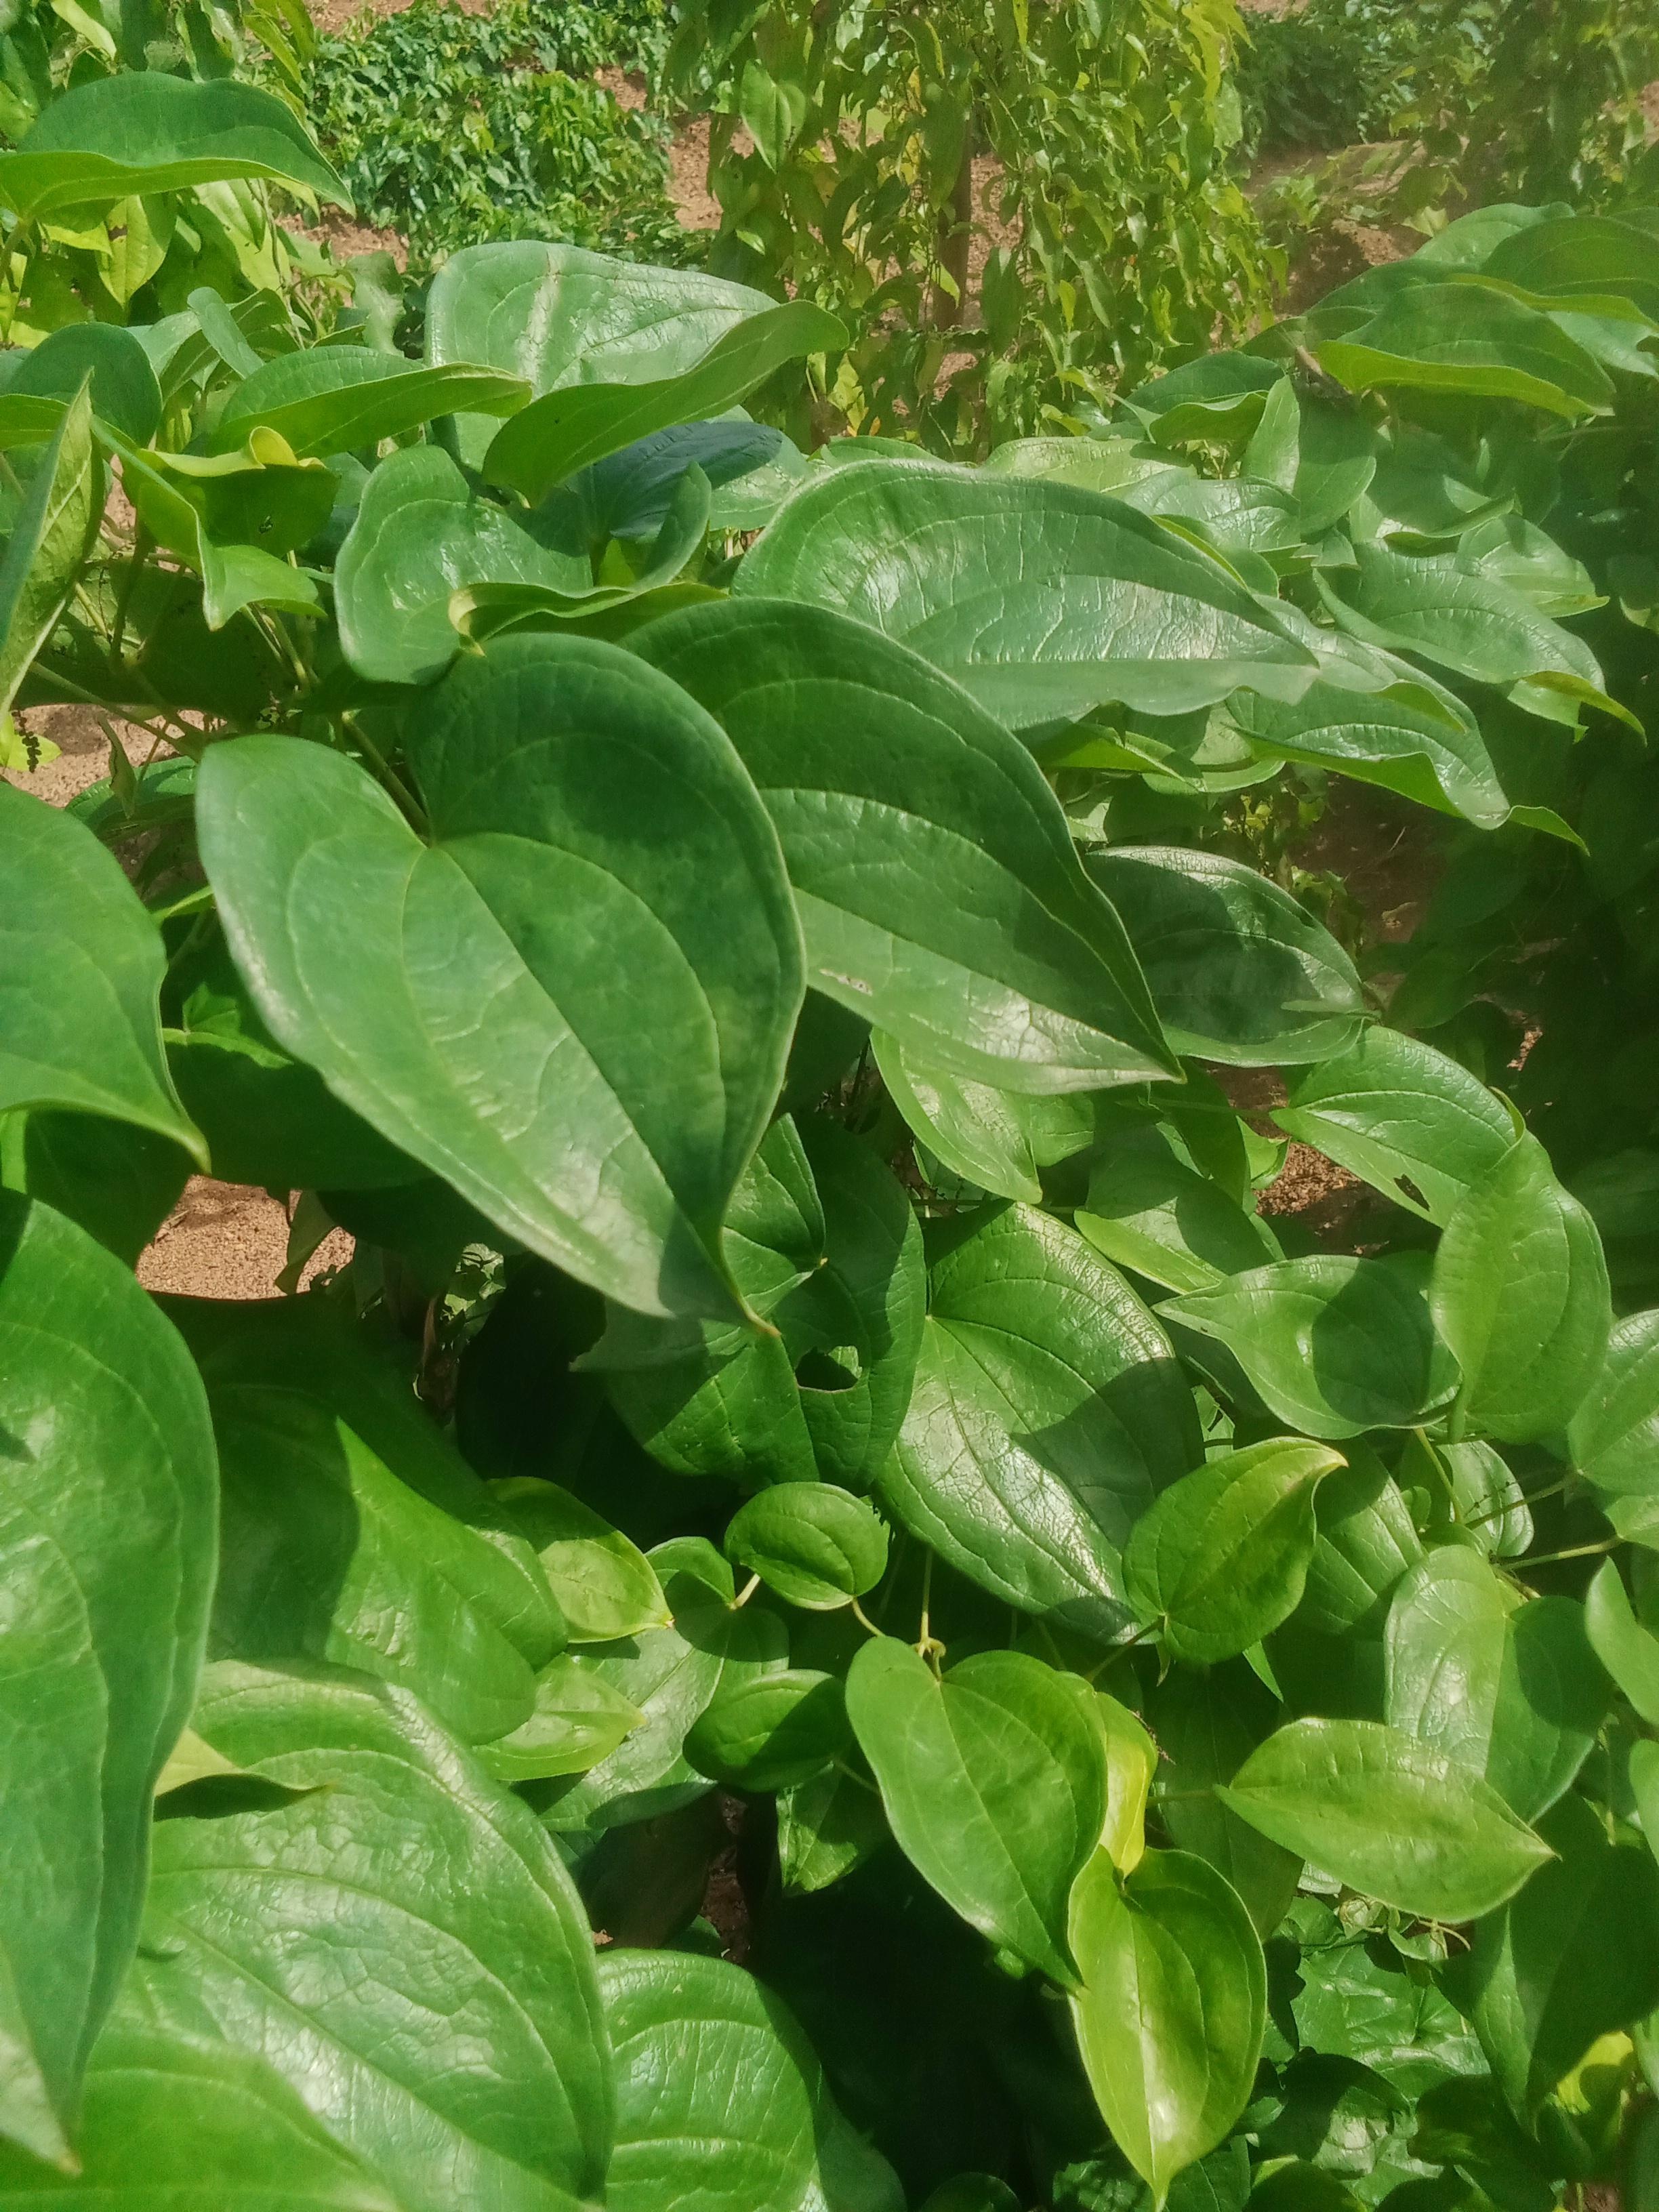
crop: yam
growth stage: vegetative
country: Nigeria
